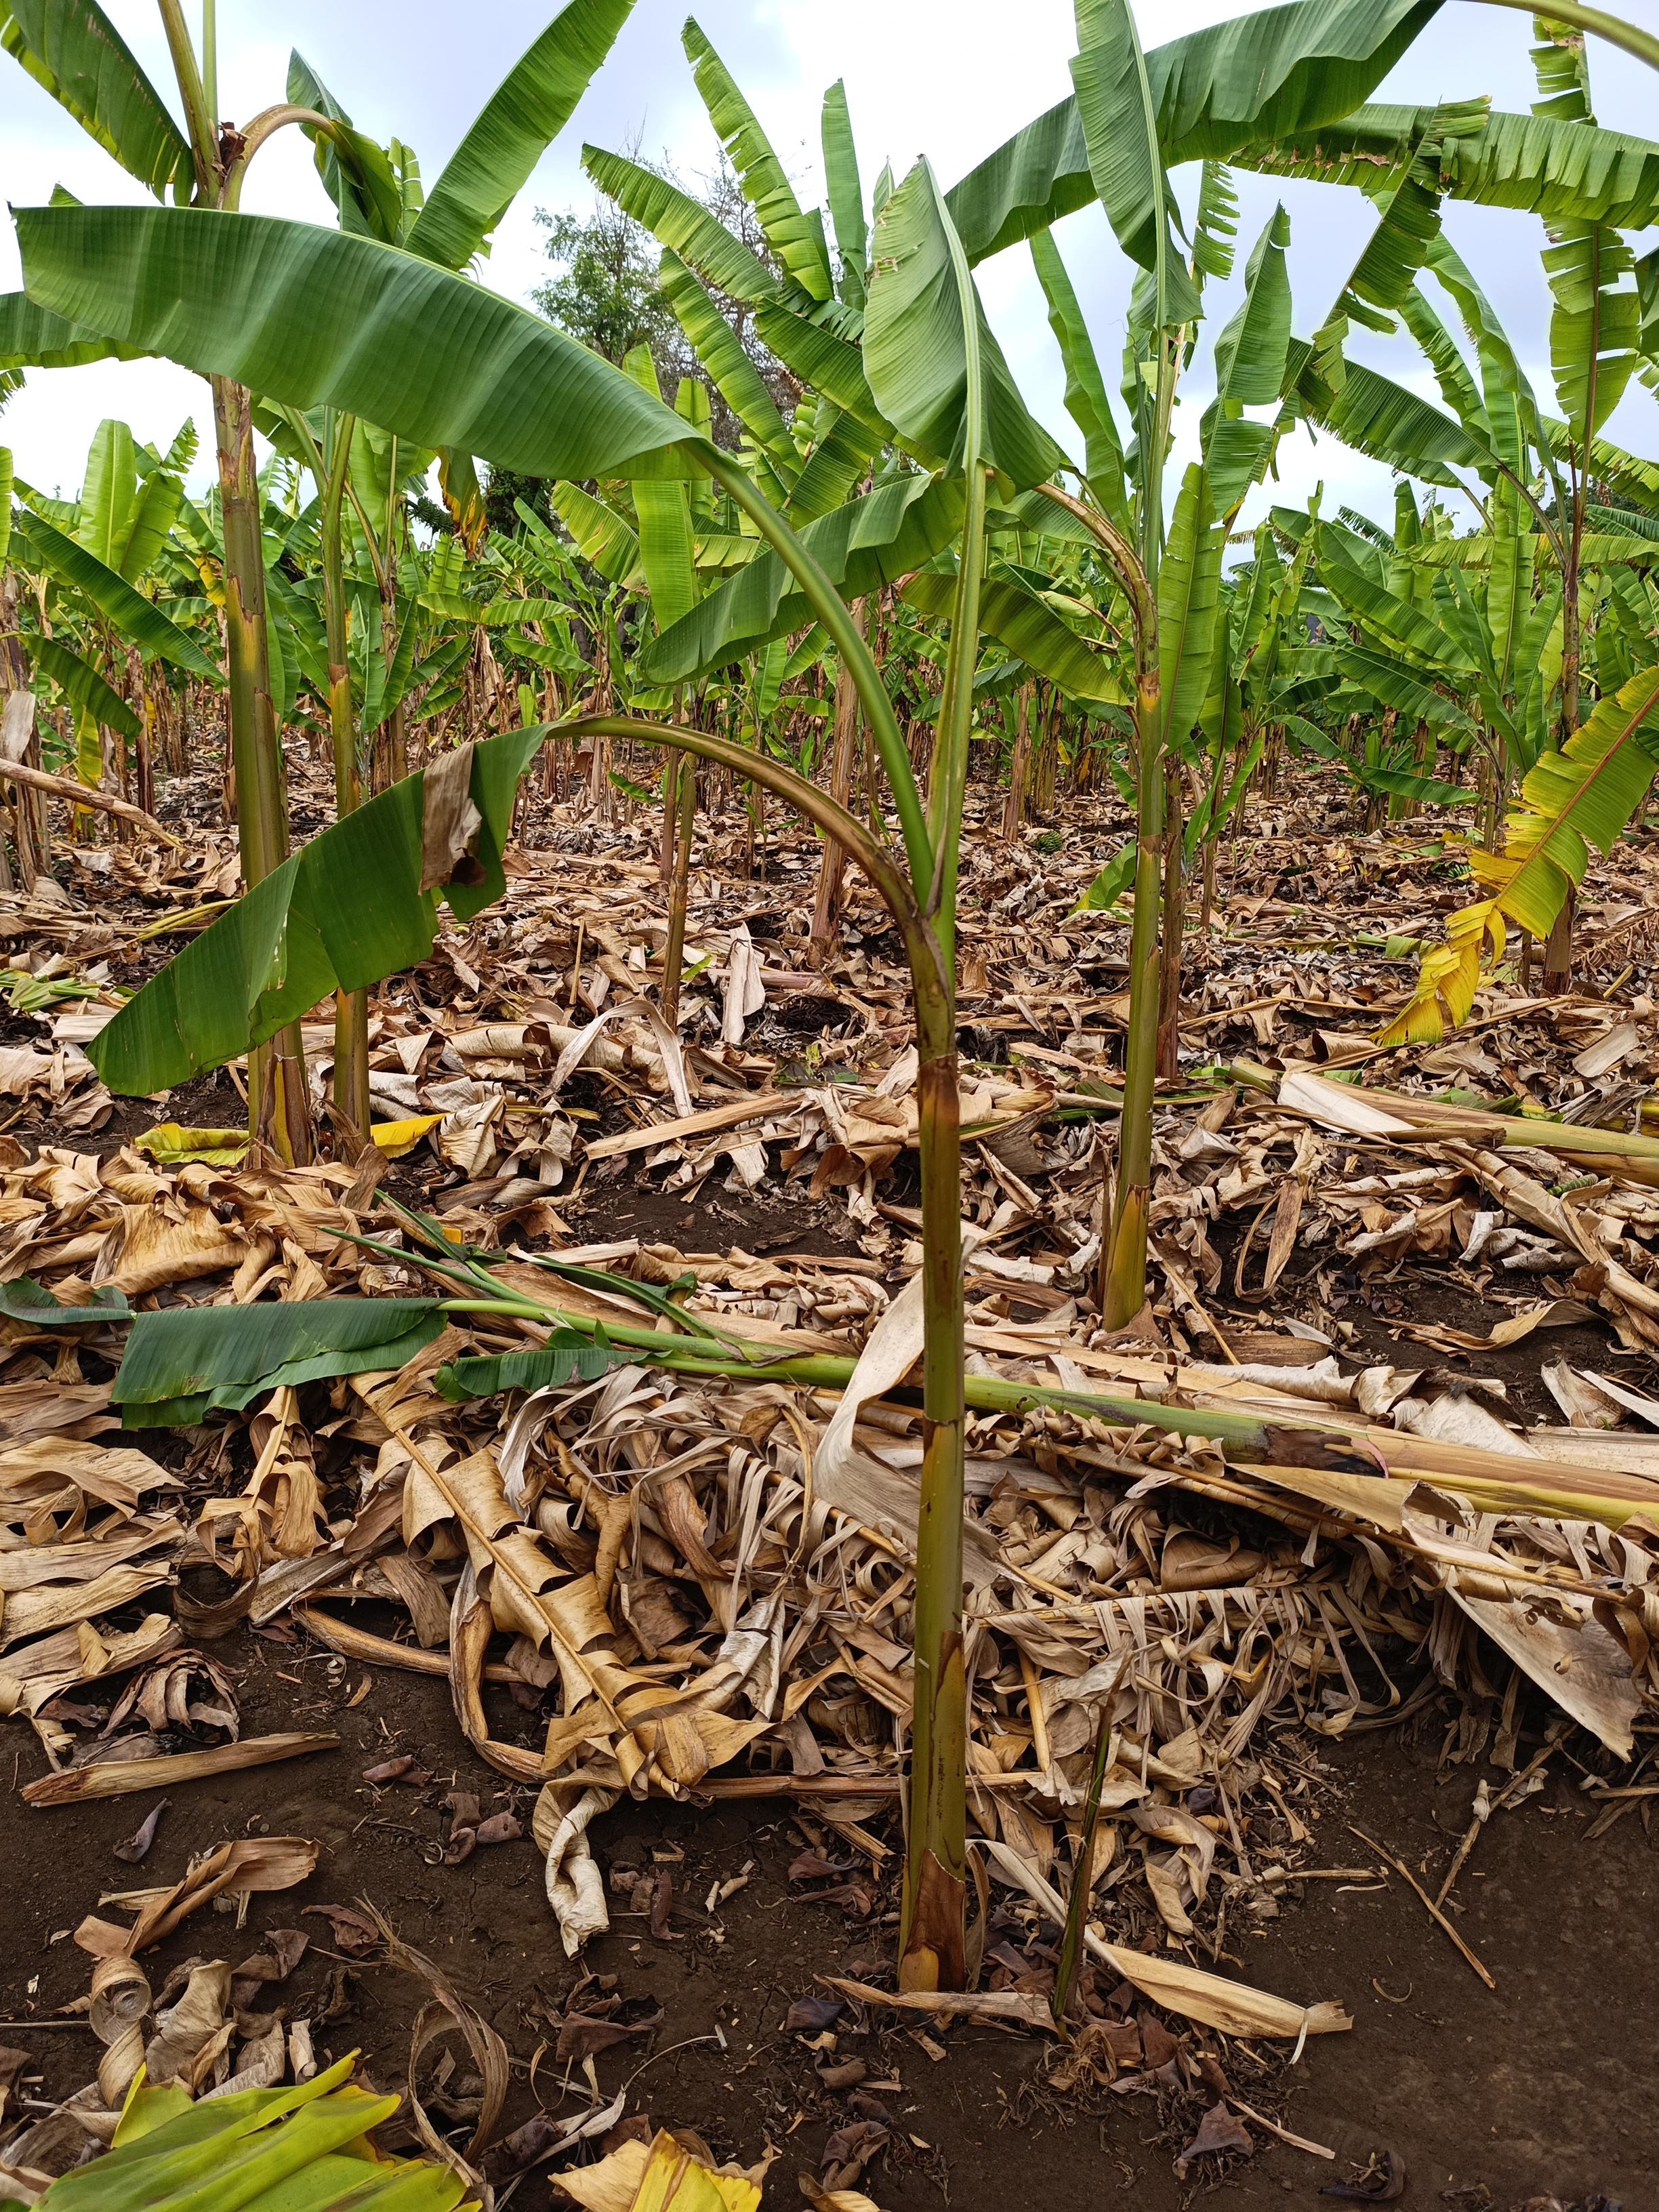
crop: banana
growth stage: vegetative
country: Tanzania
